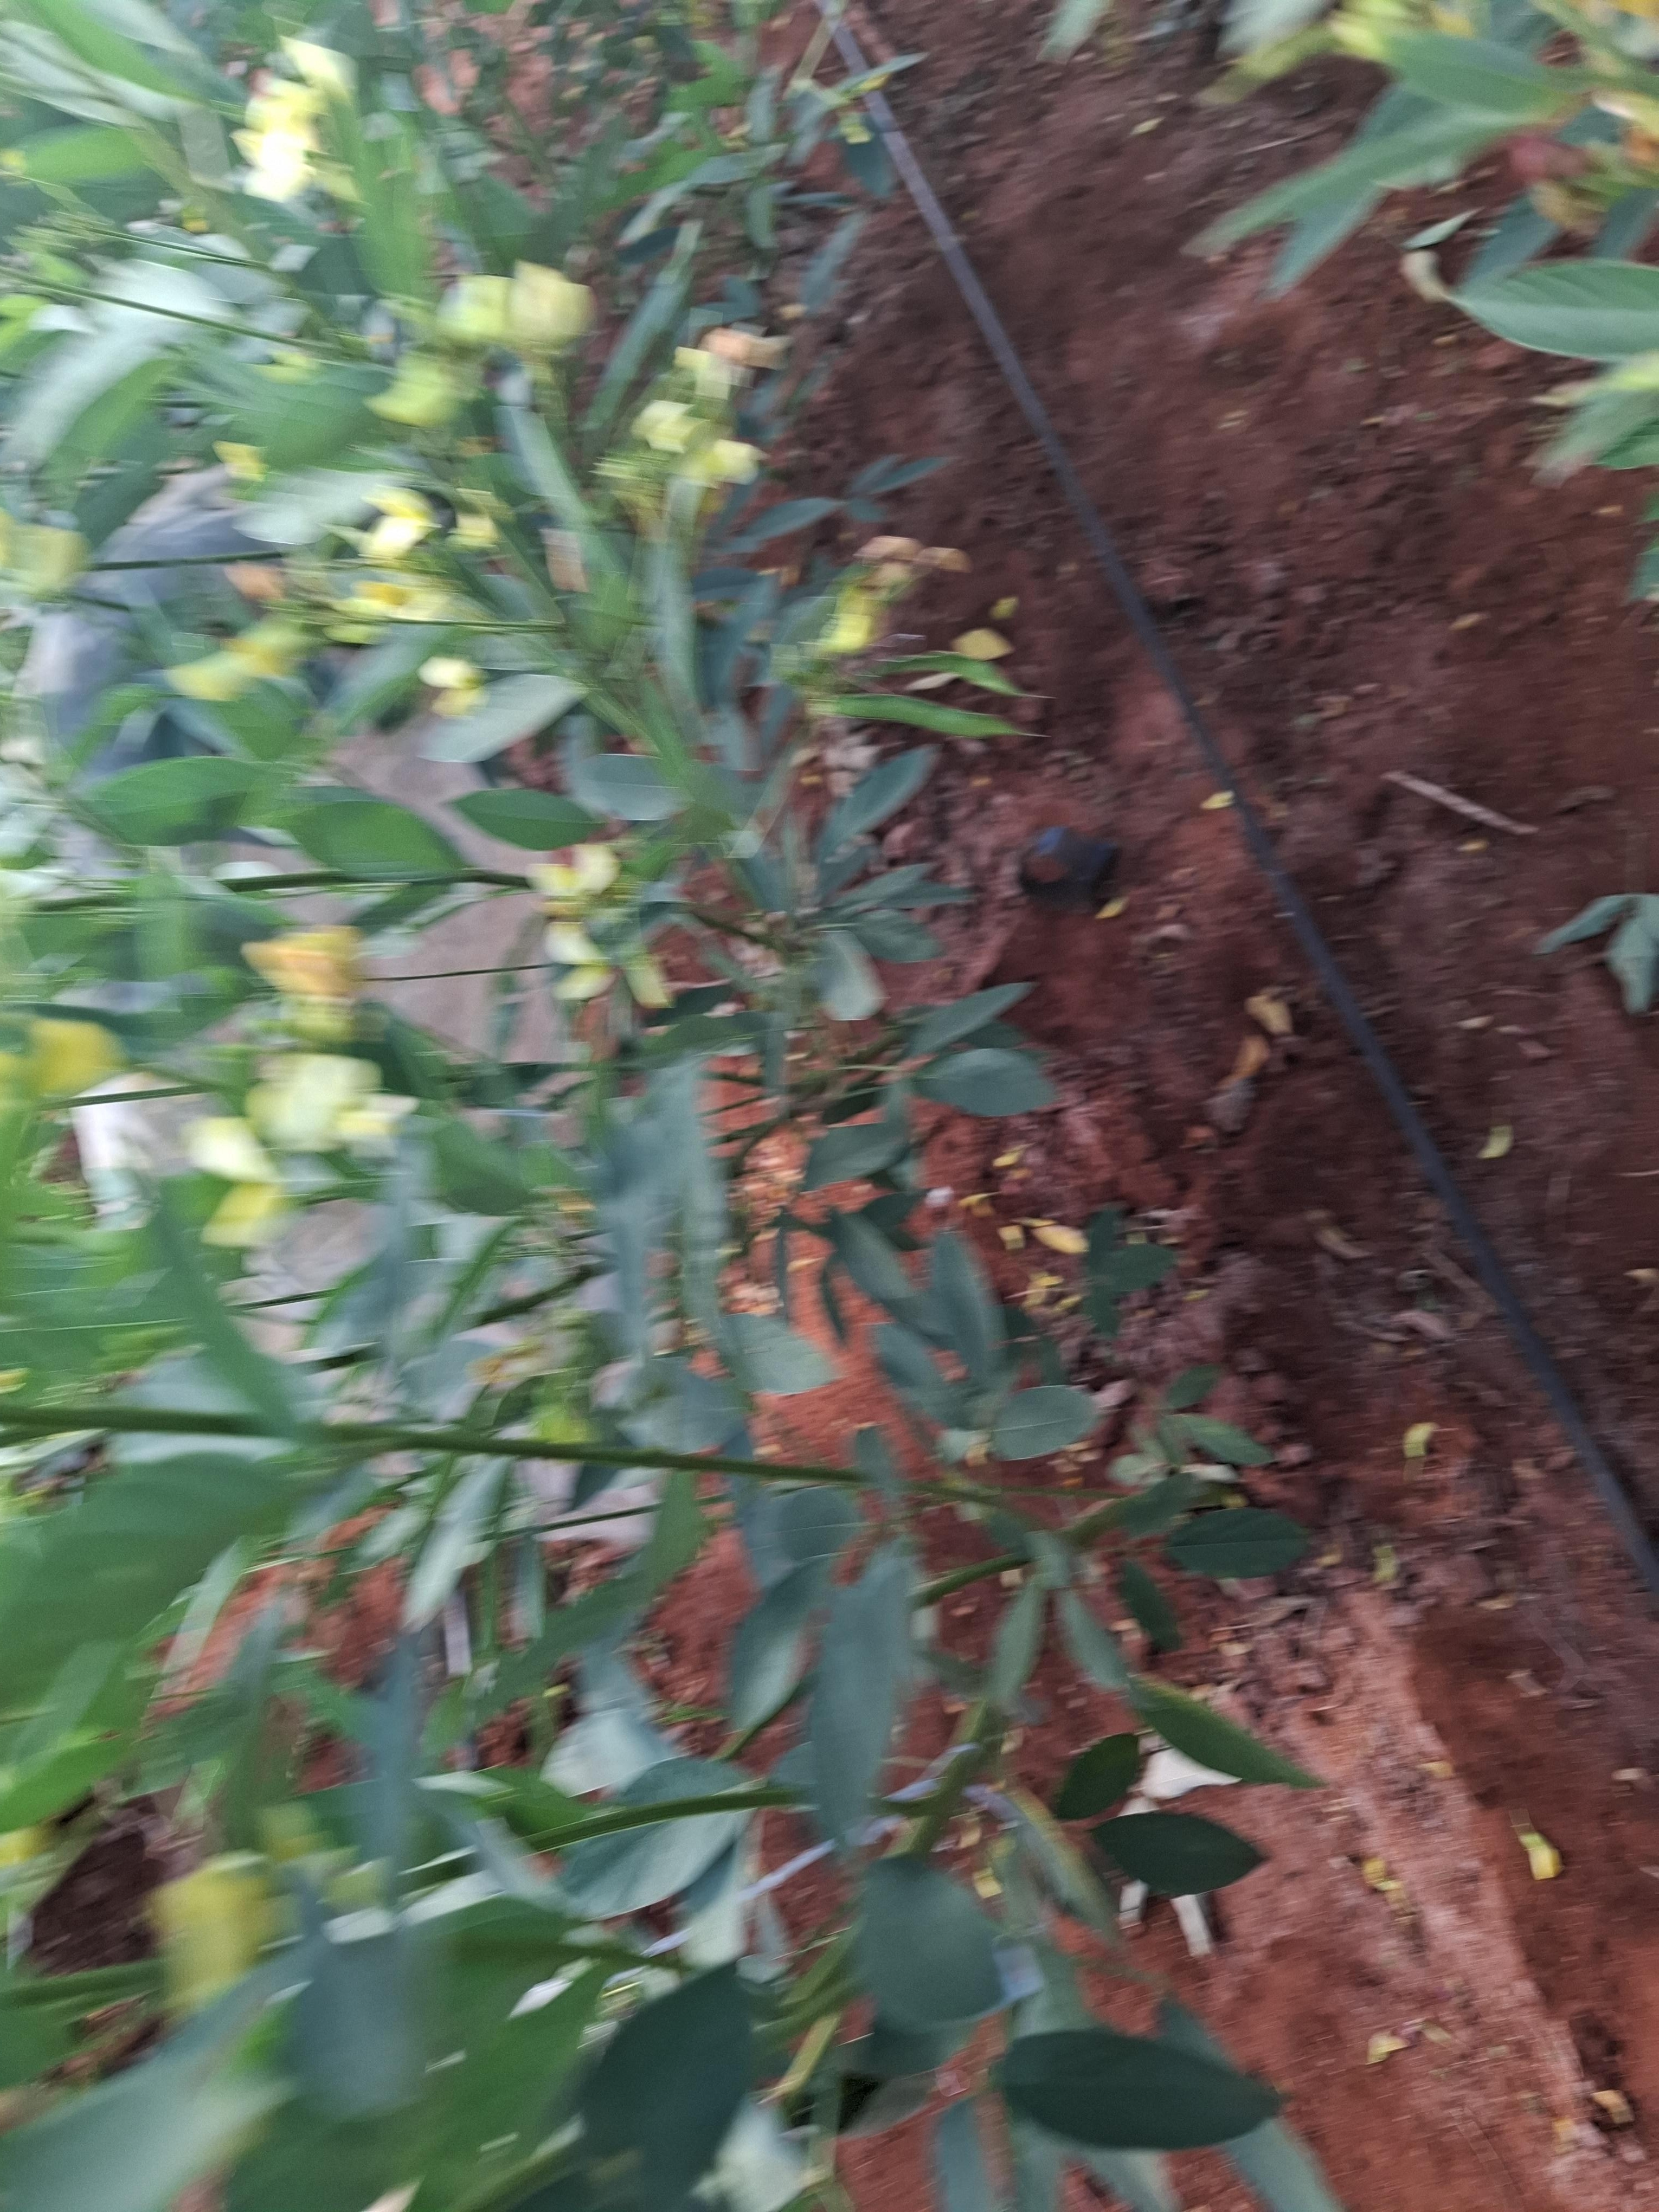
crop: pigeonpea
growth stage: development pod
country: Kenya
